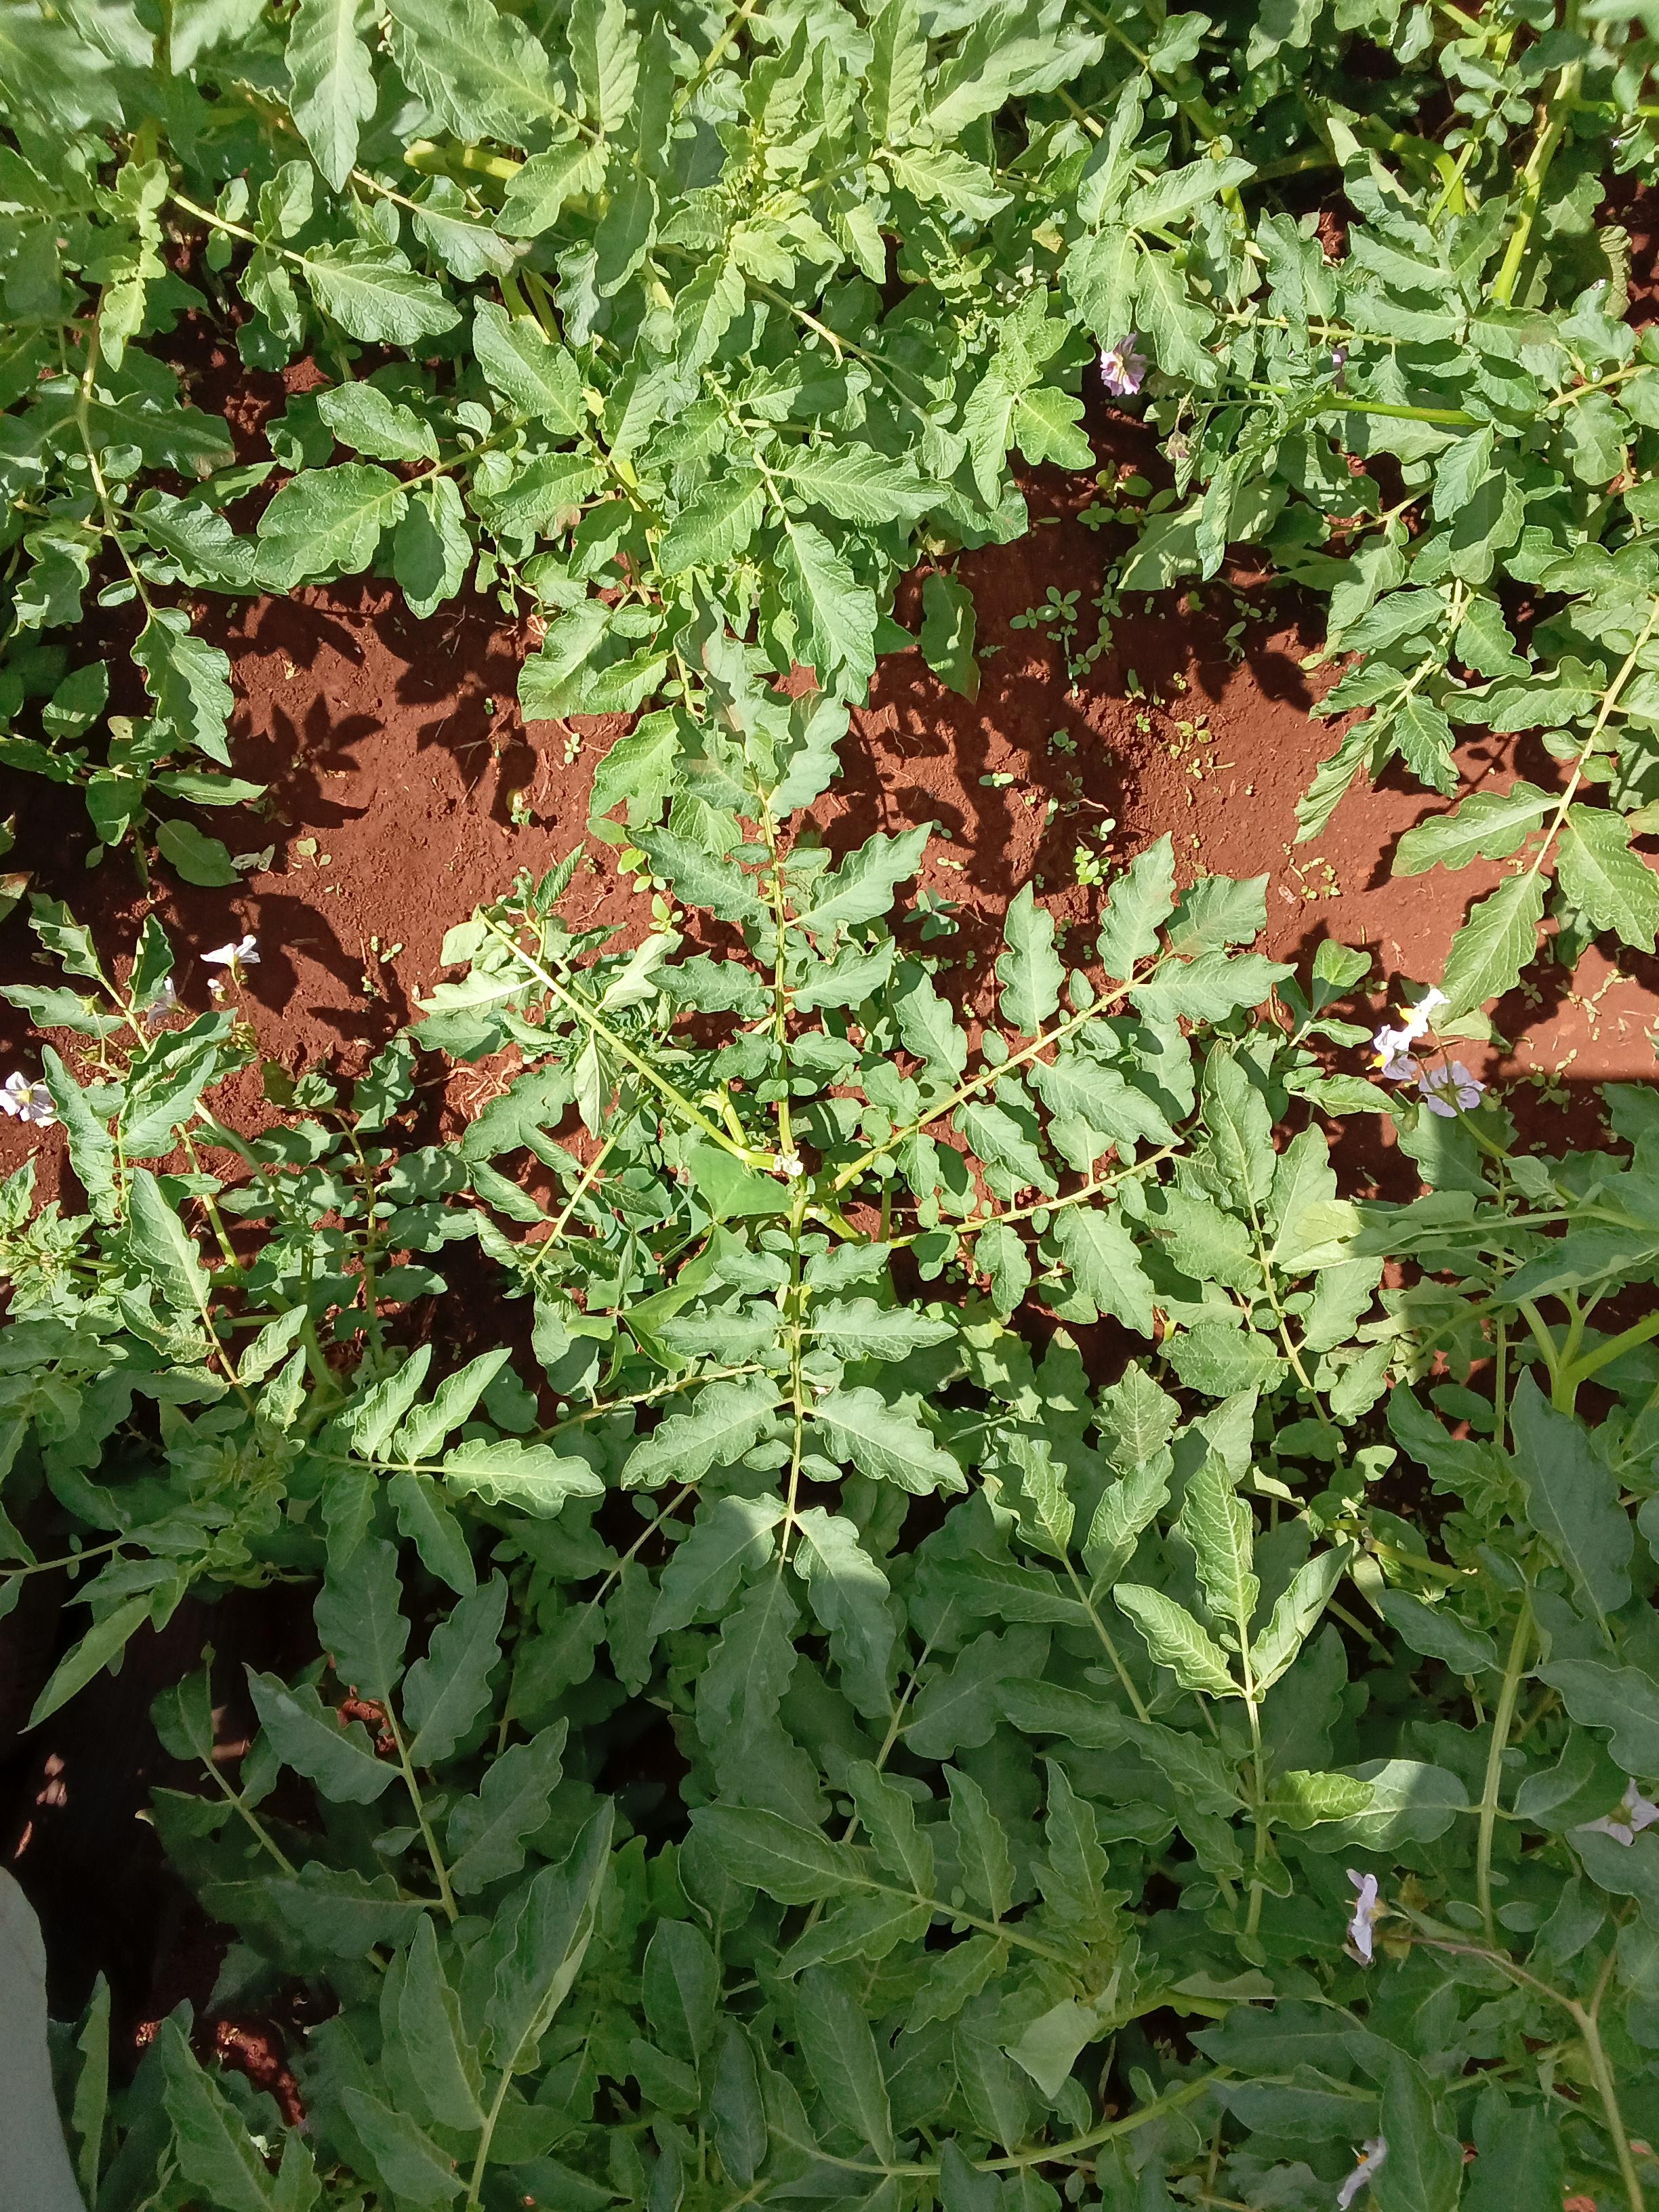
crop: potato
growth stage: flowering
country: Kenya
